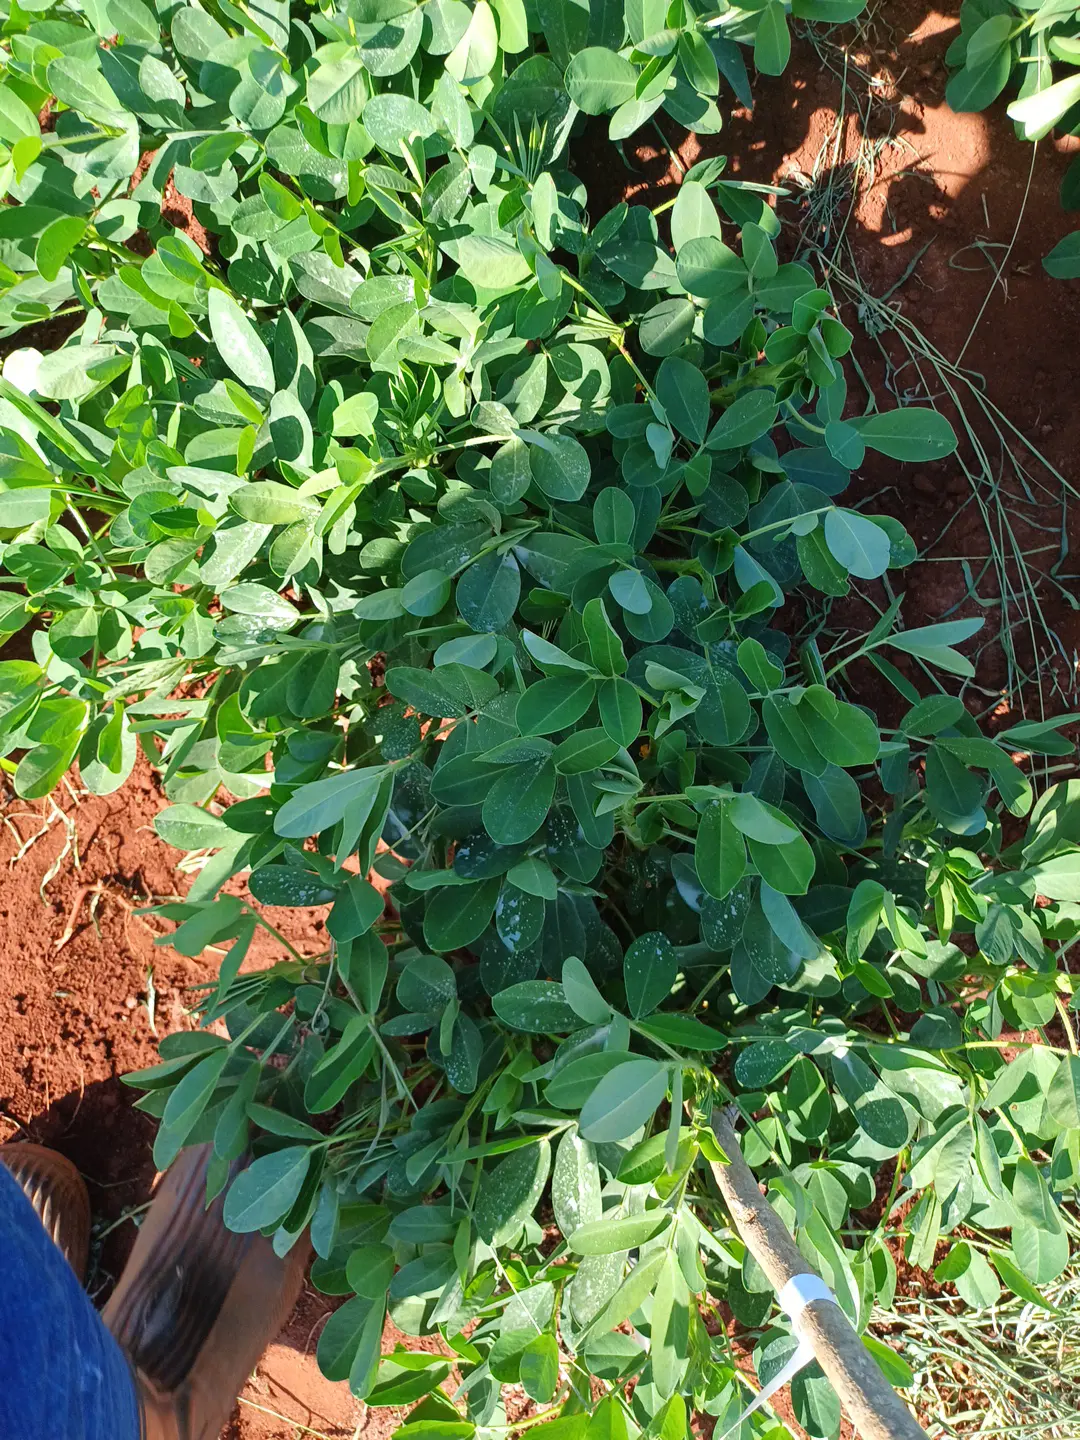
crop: groundnut
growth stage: flowering
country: Kenya
